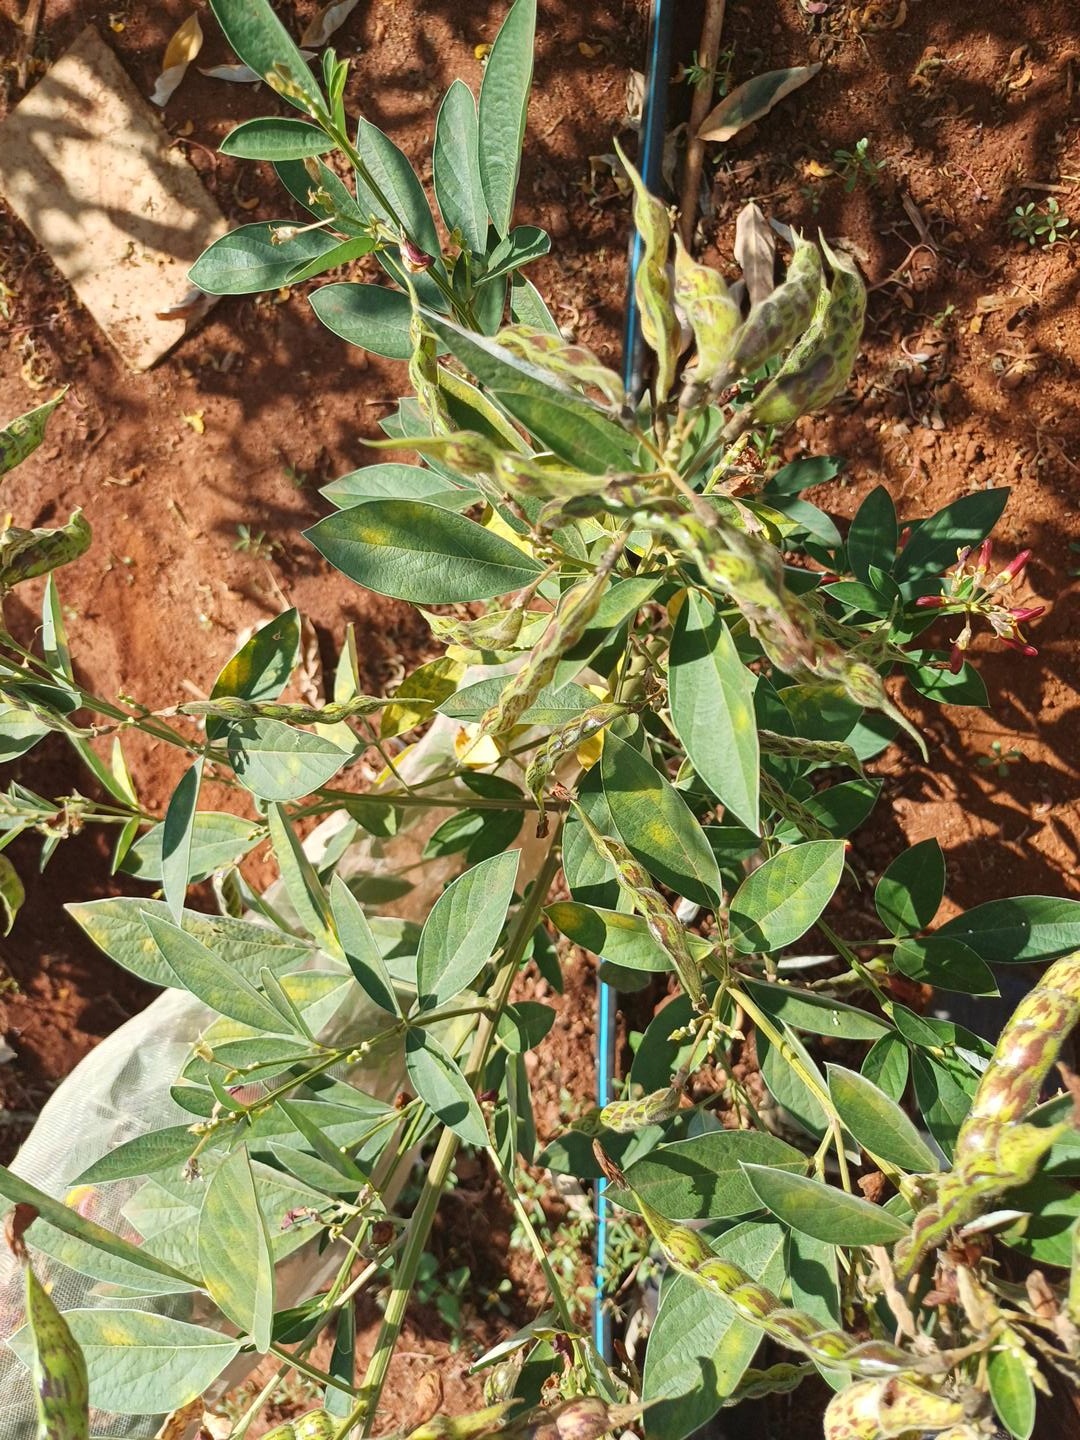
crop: pigeonpea
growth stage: development pod
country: Kenya
